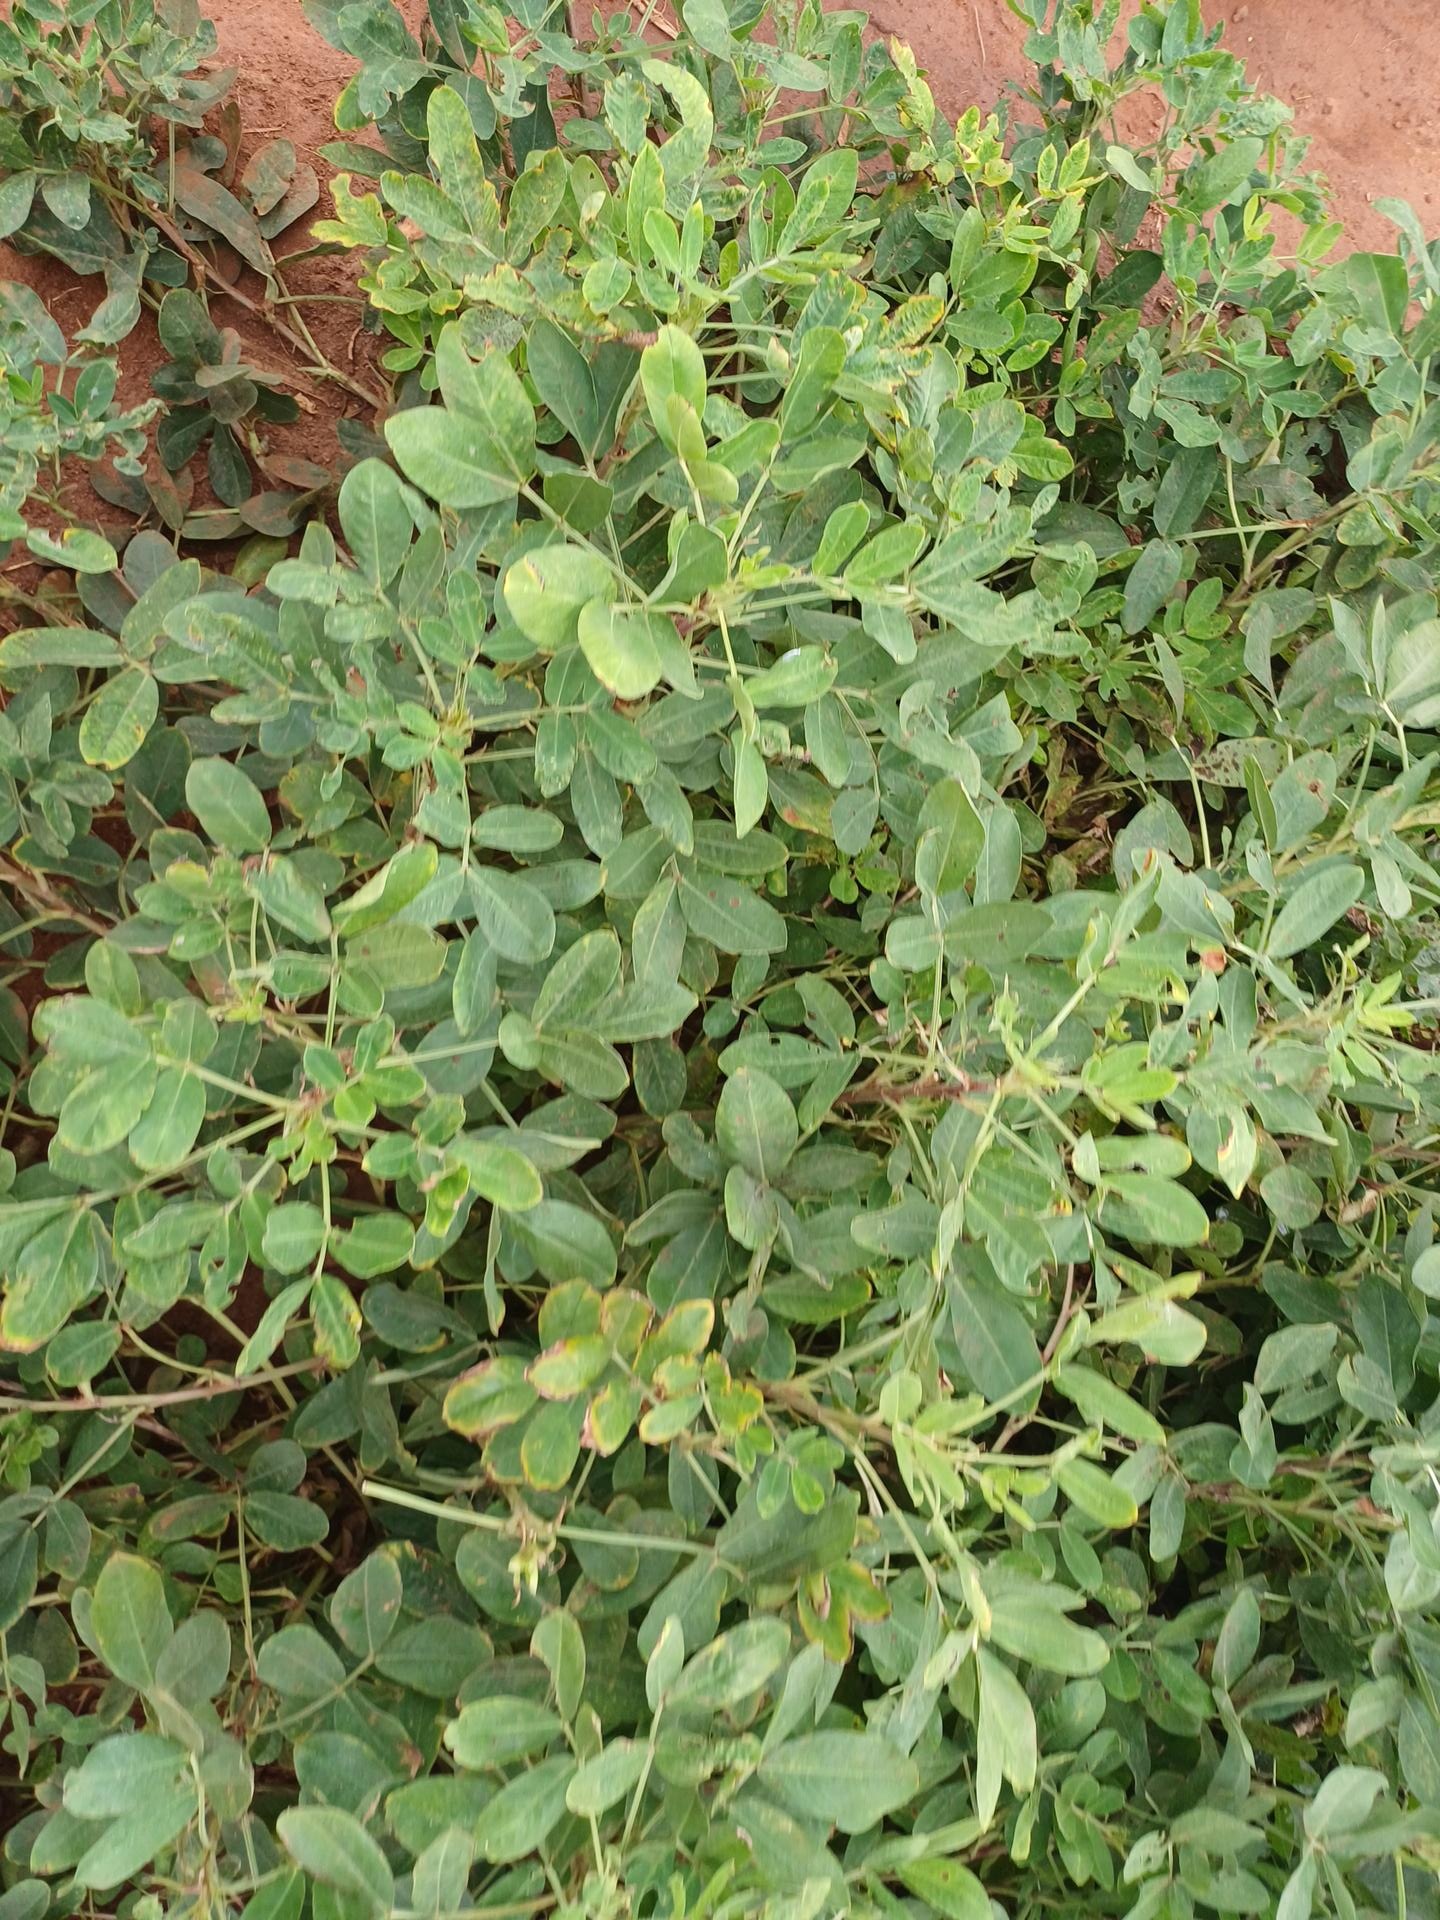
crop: groundnut
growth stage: pegging
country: Kenya
